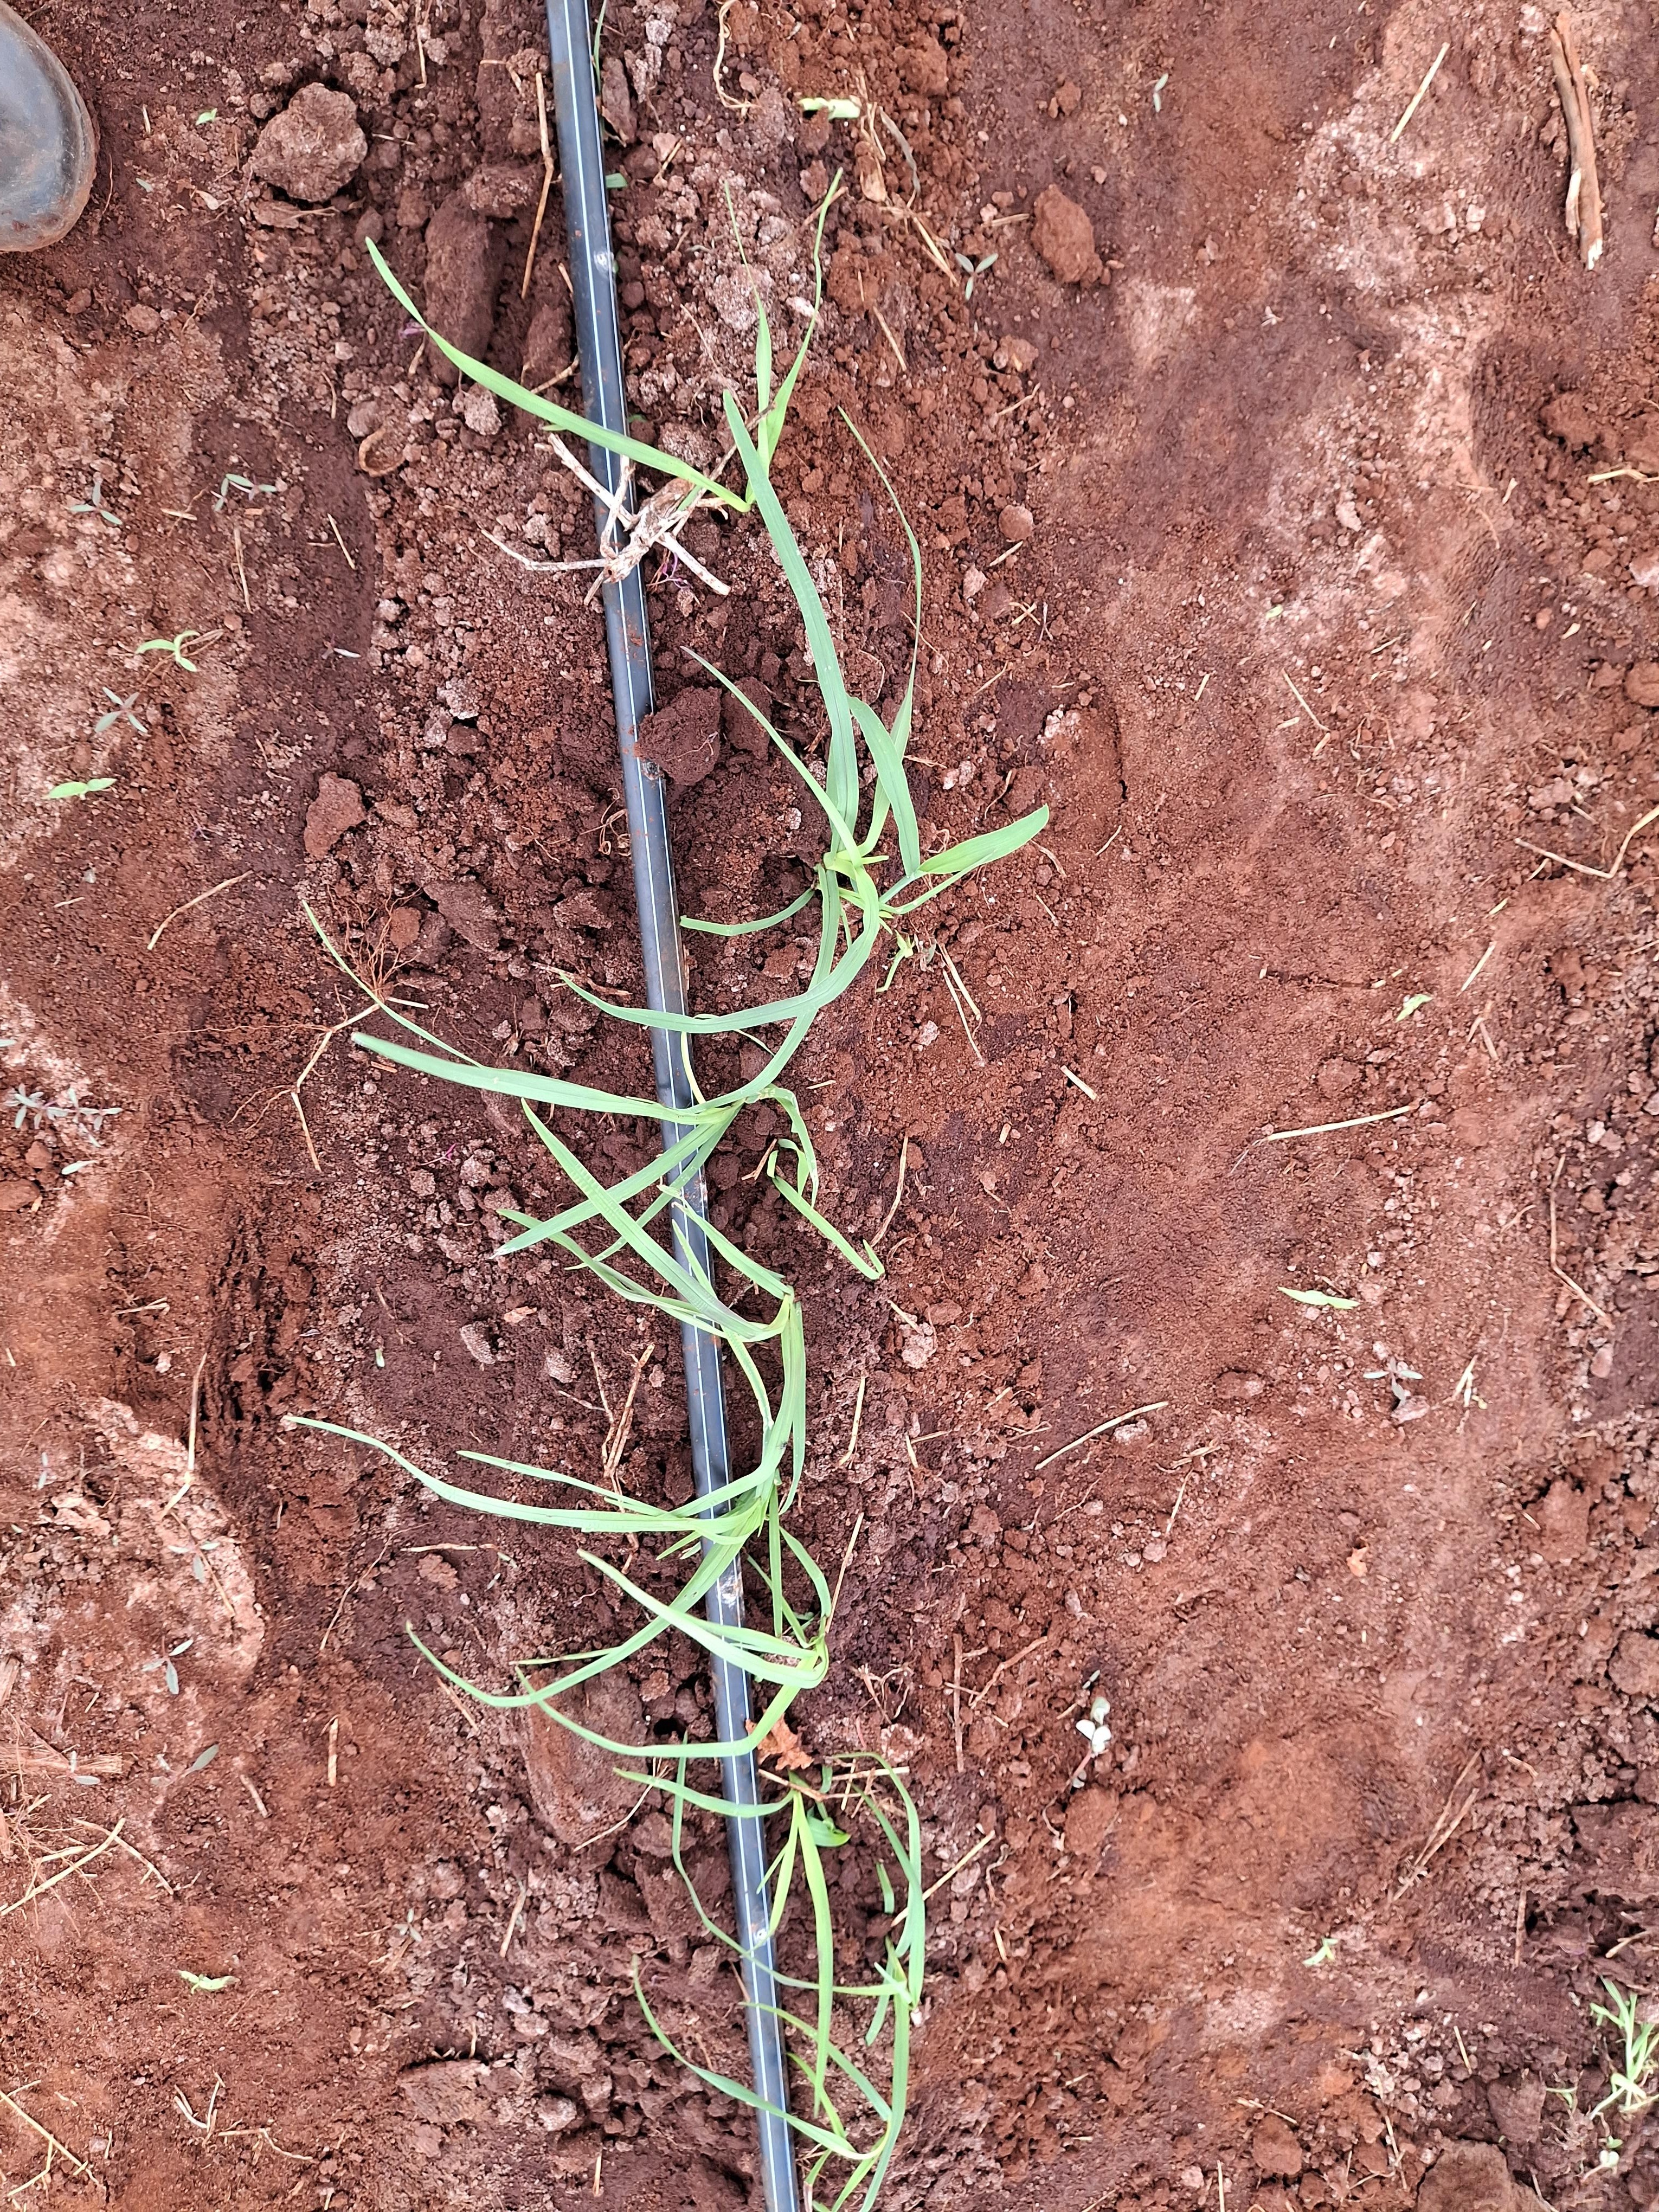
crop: finger millet
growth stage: vegetative
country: Kenya
